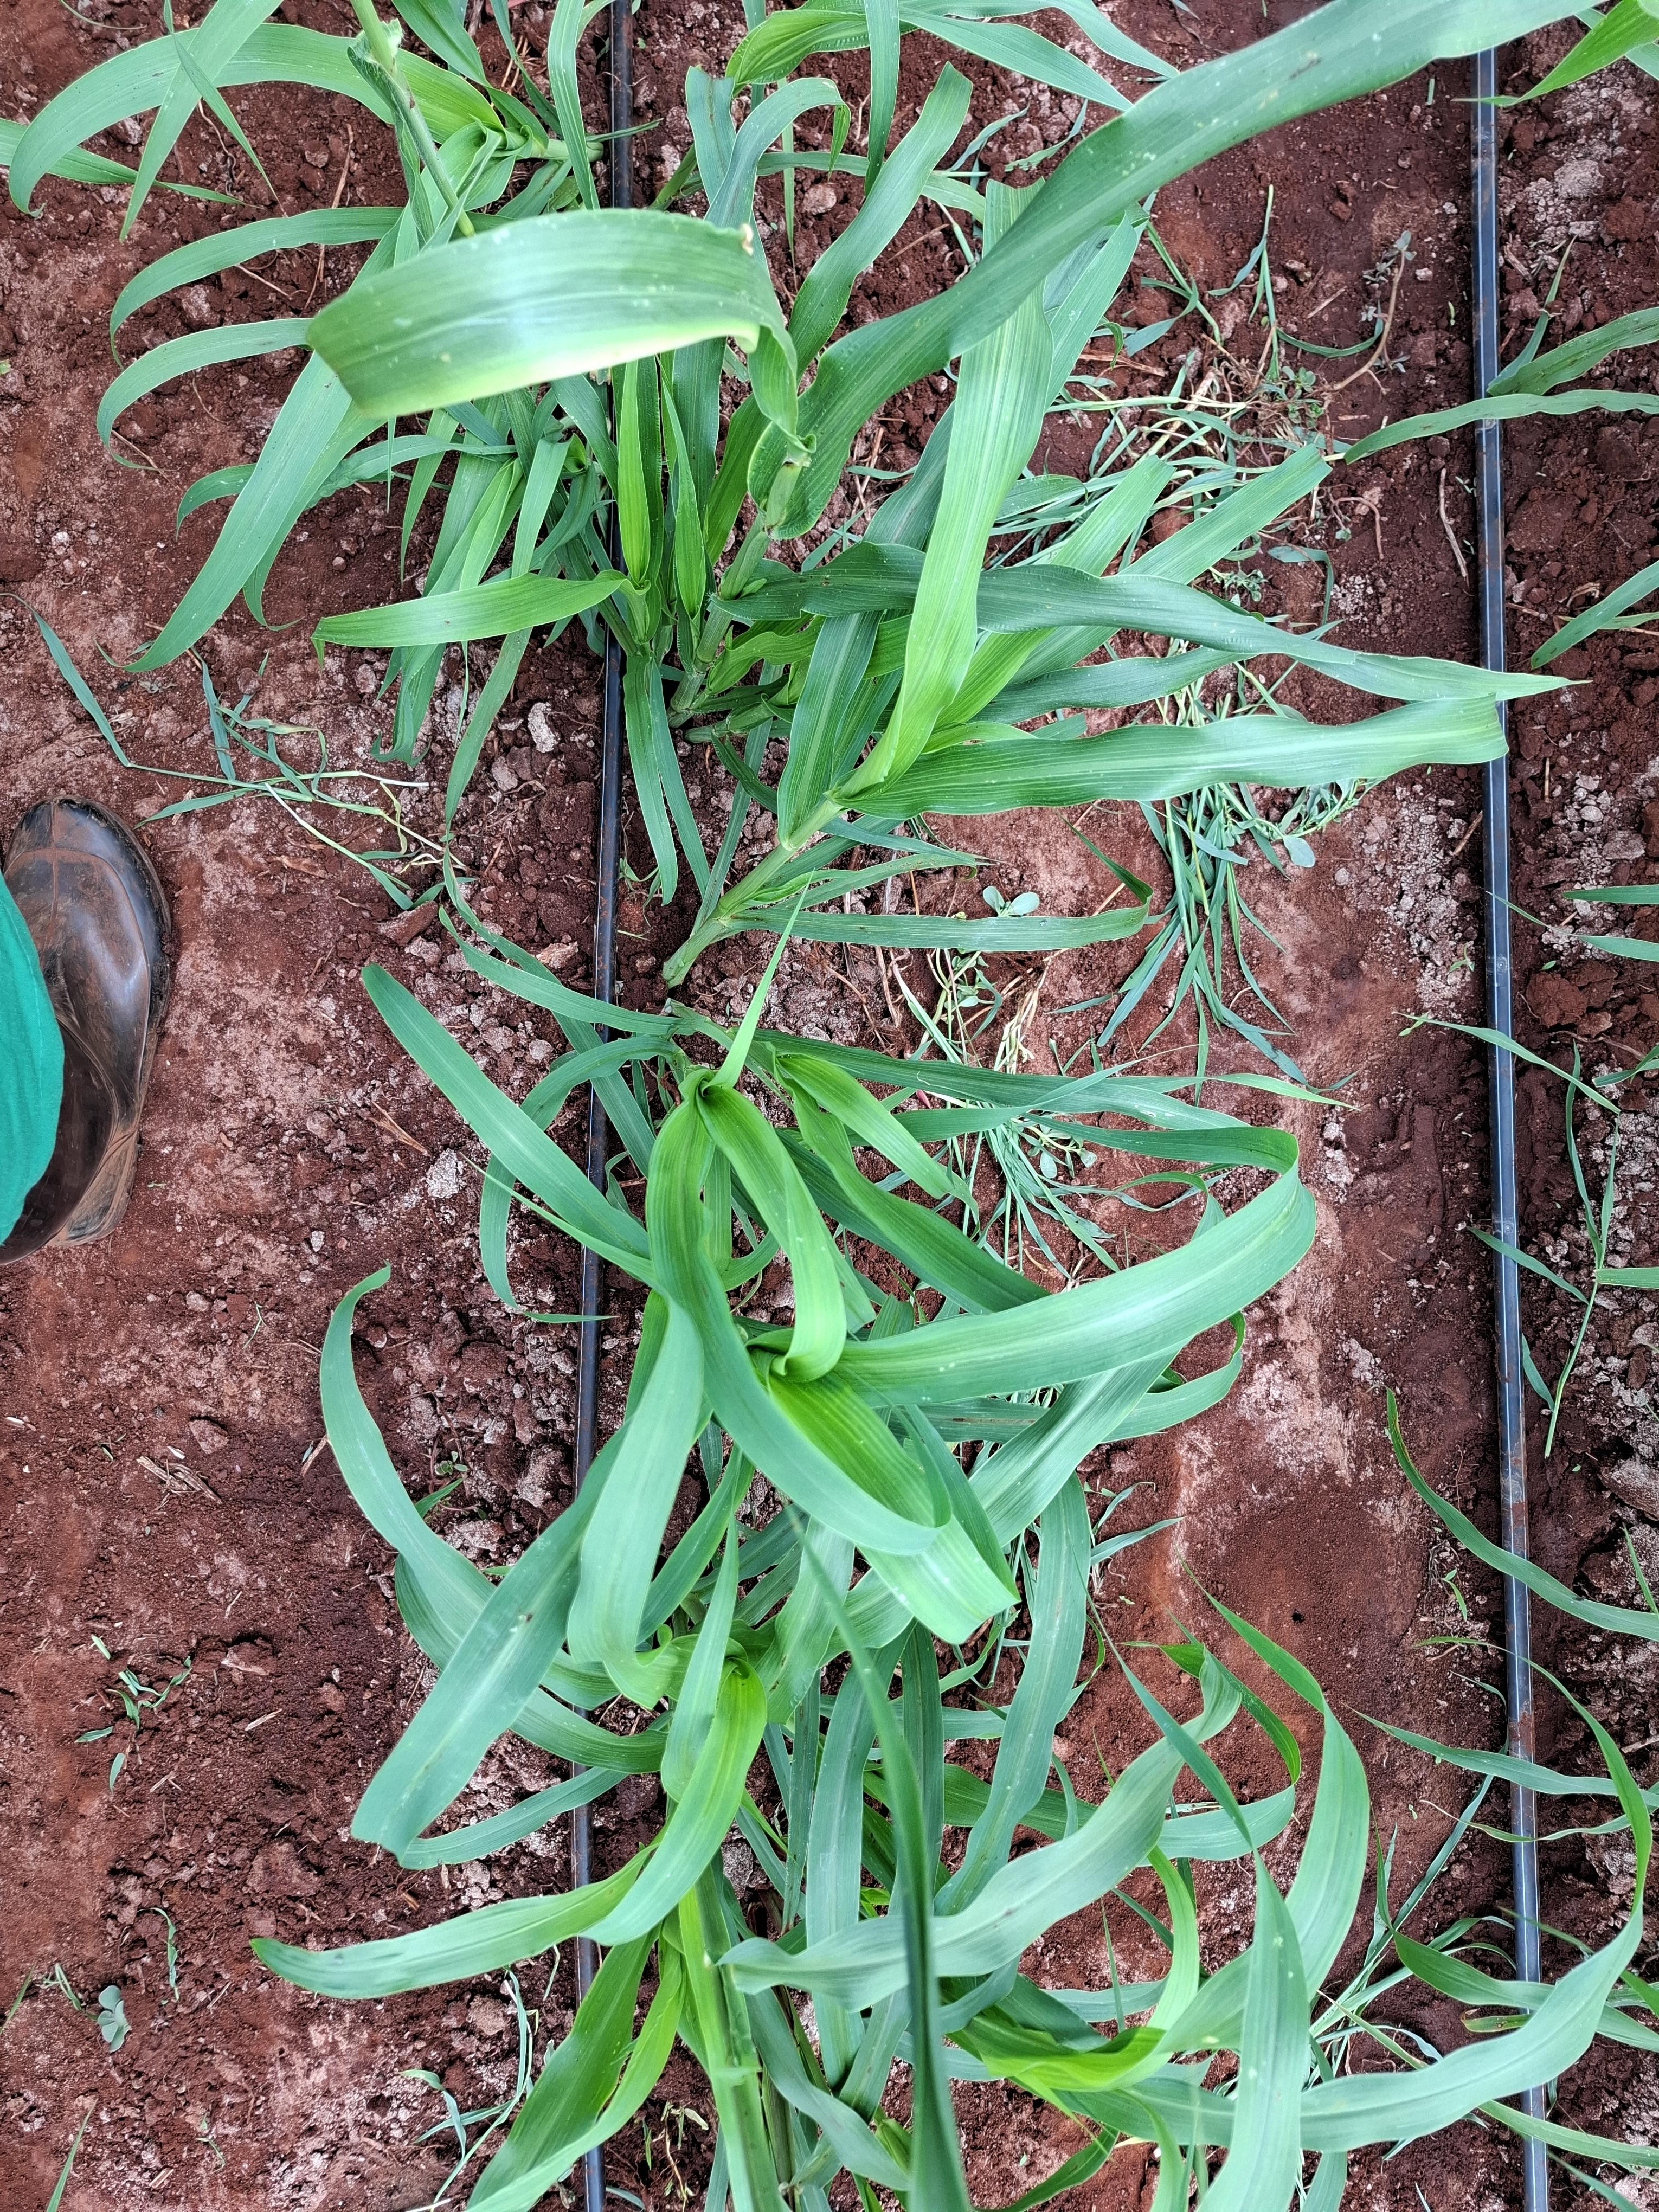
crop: pearl millet
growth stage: elongation stem
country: Kenya
